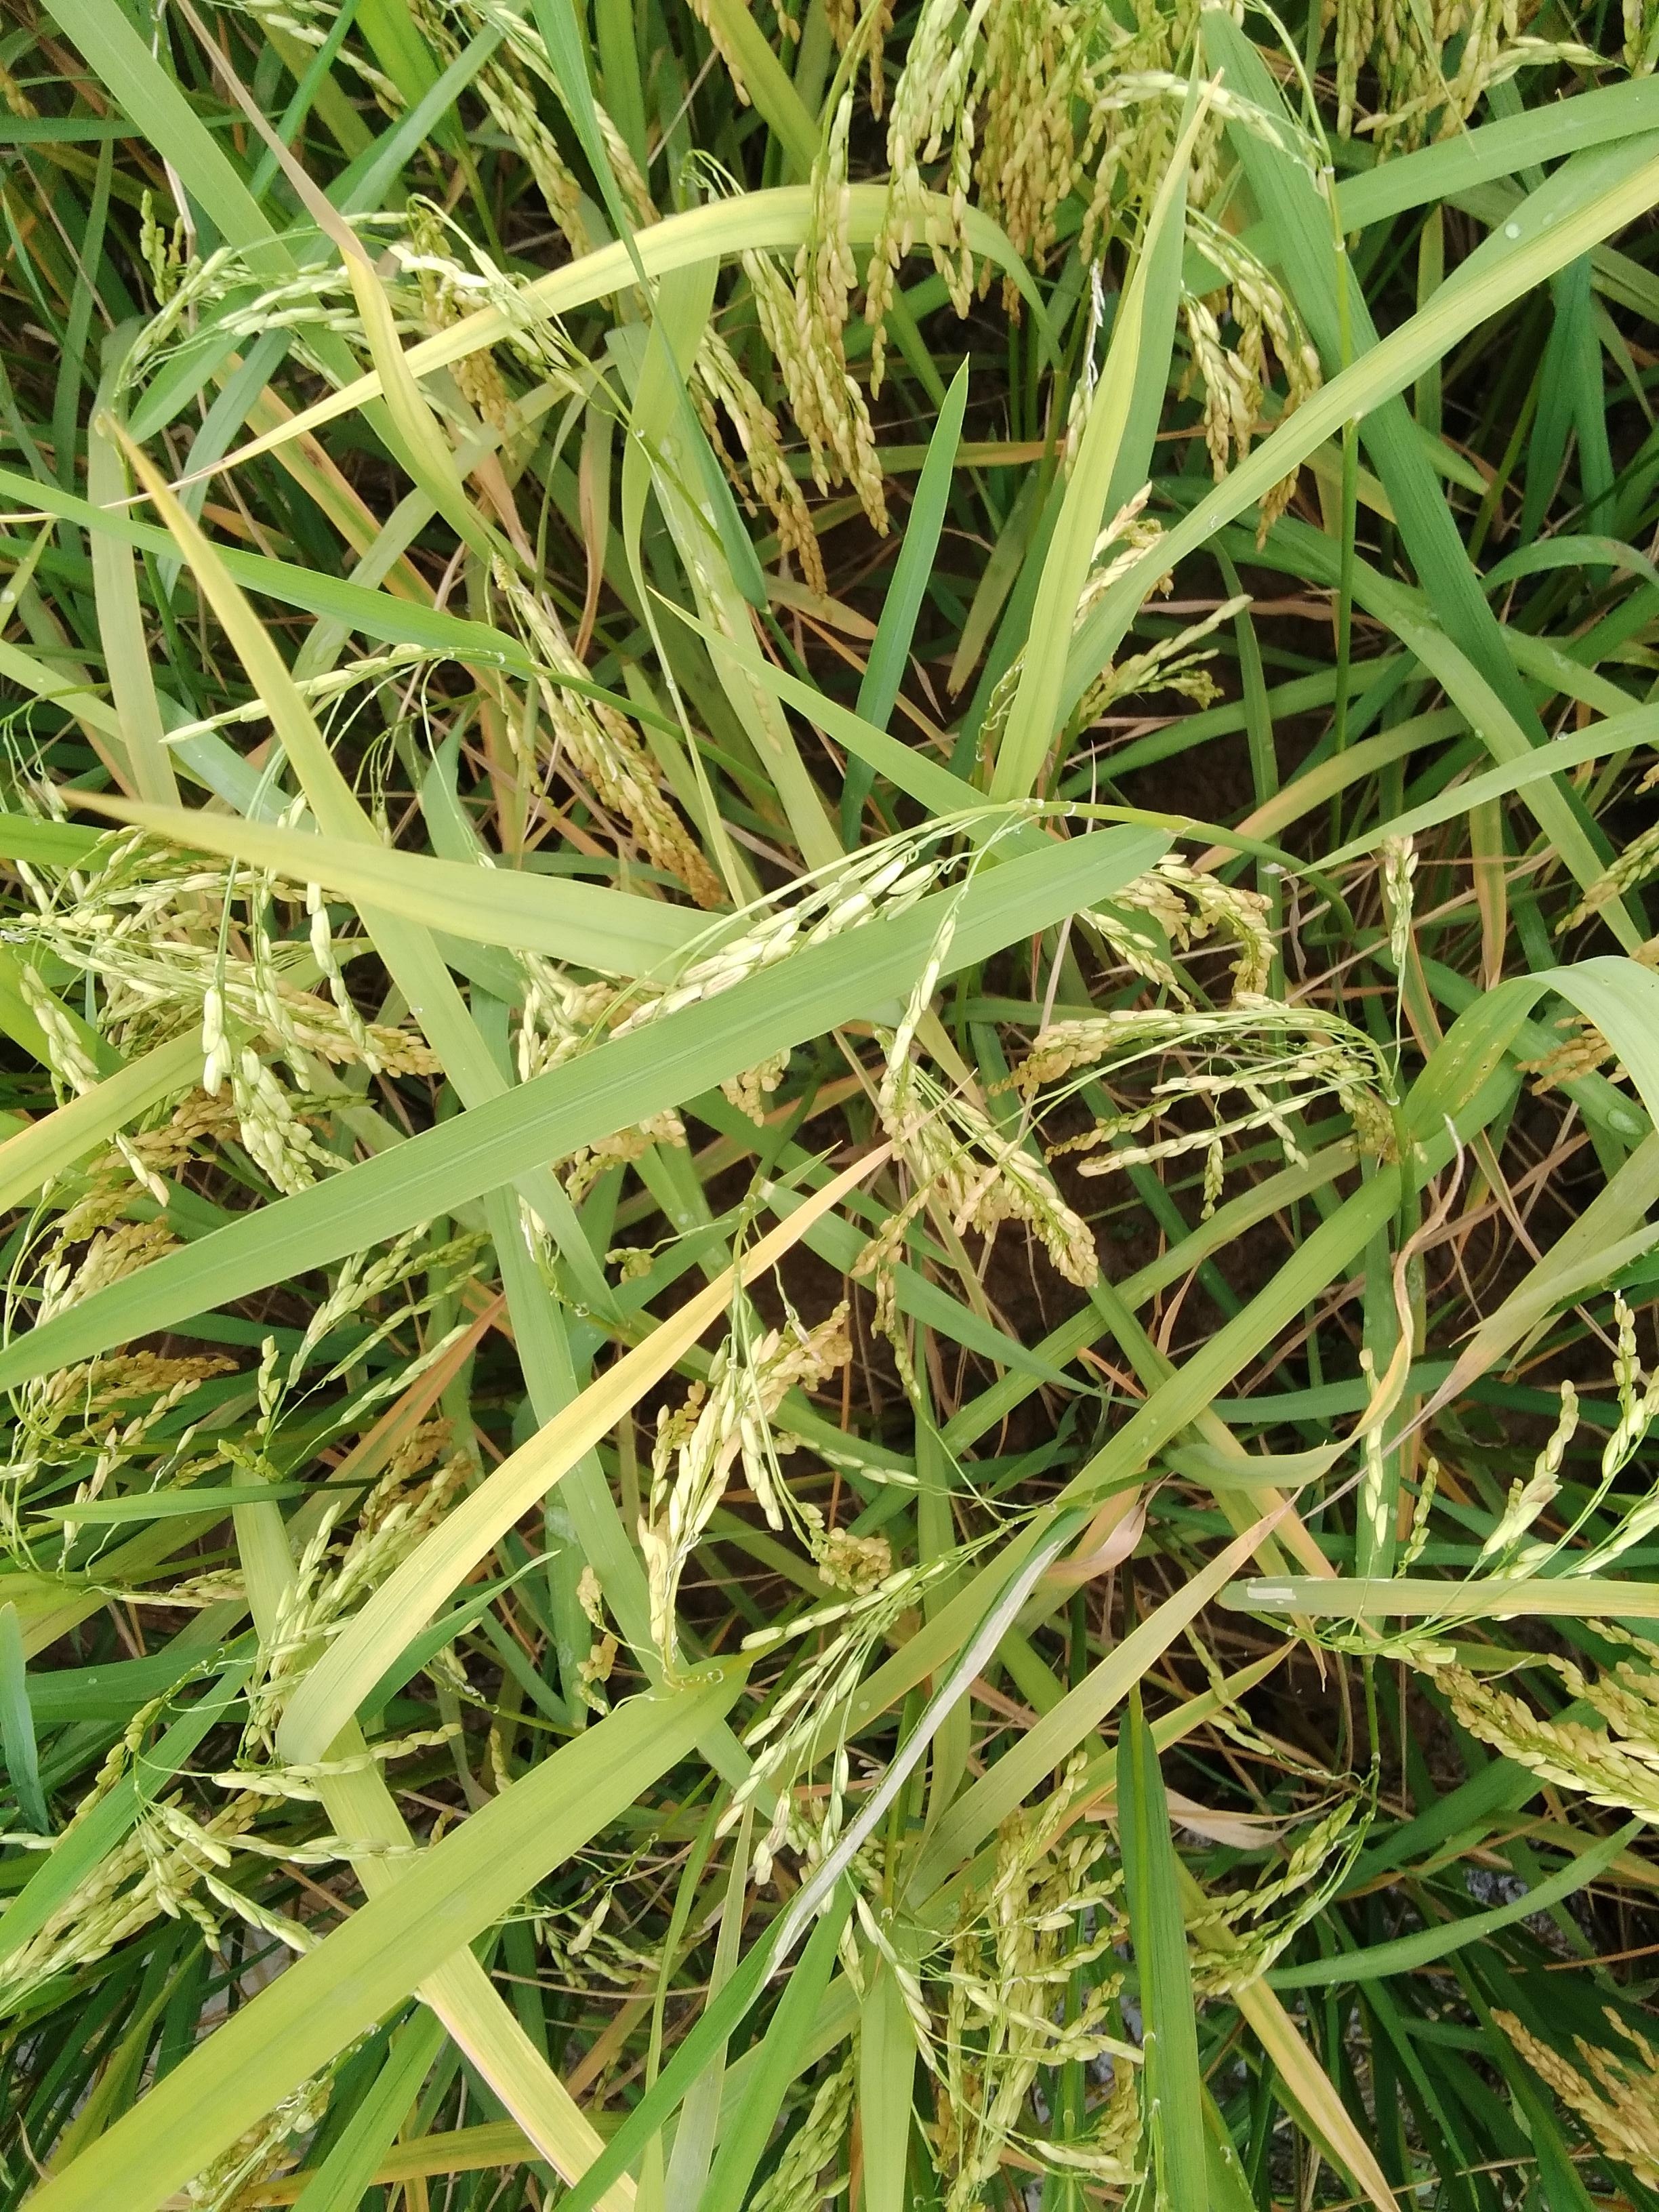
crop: rice
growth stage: ripening
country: Nigeria
